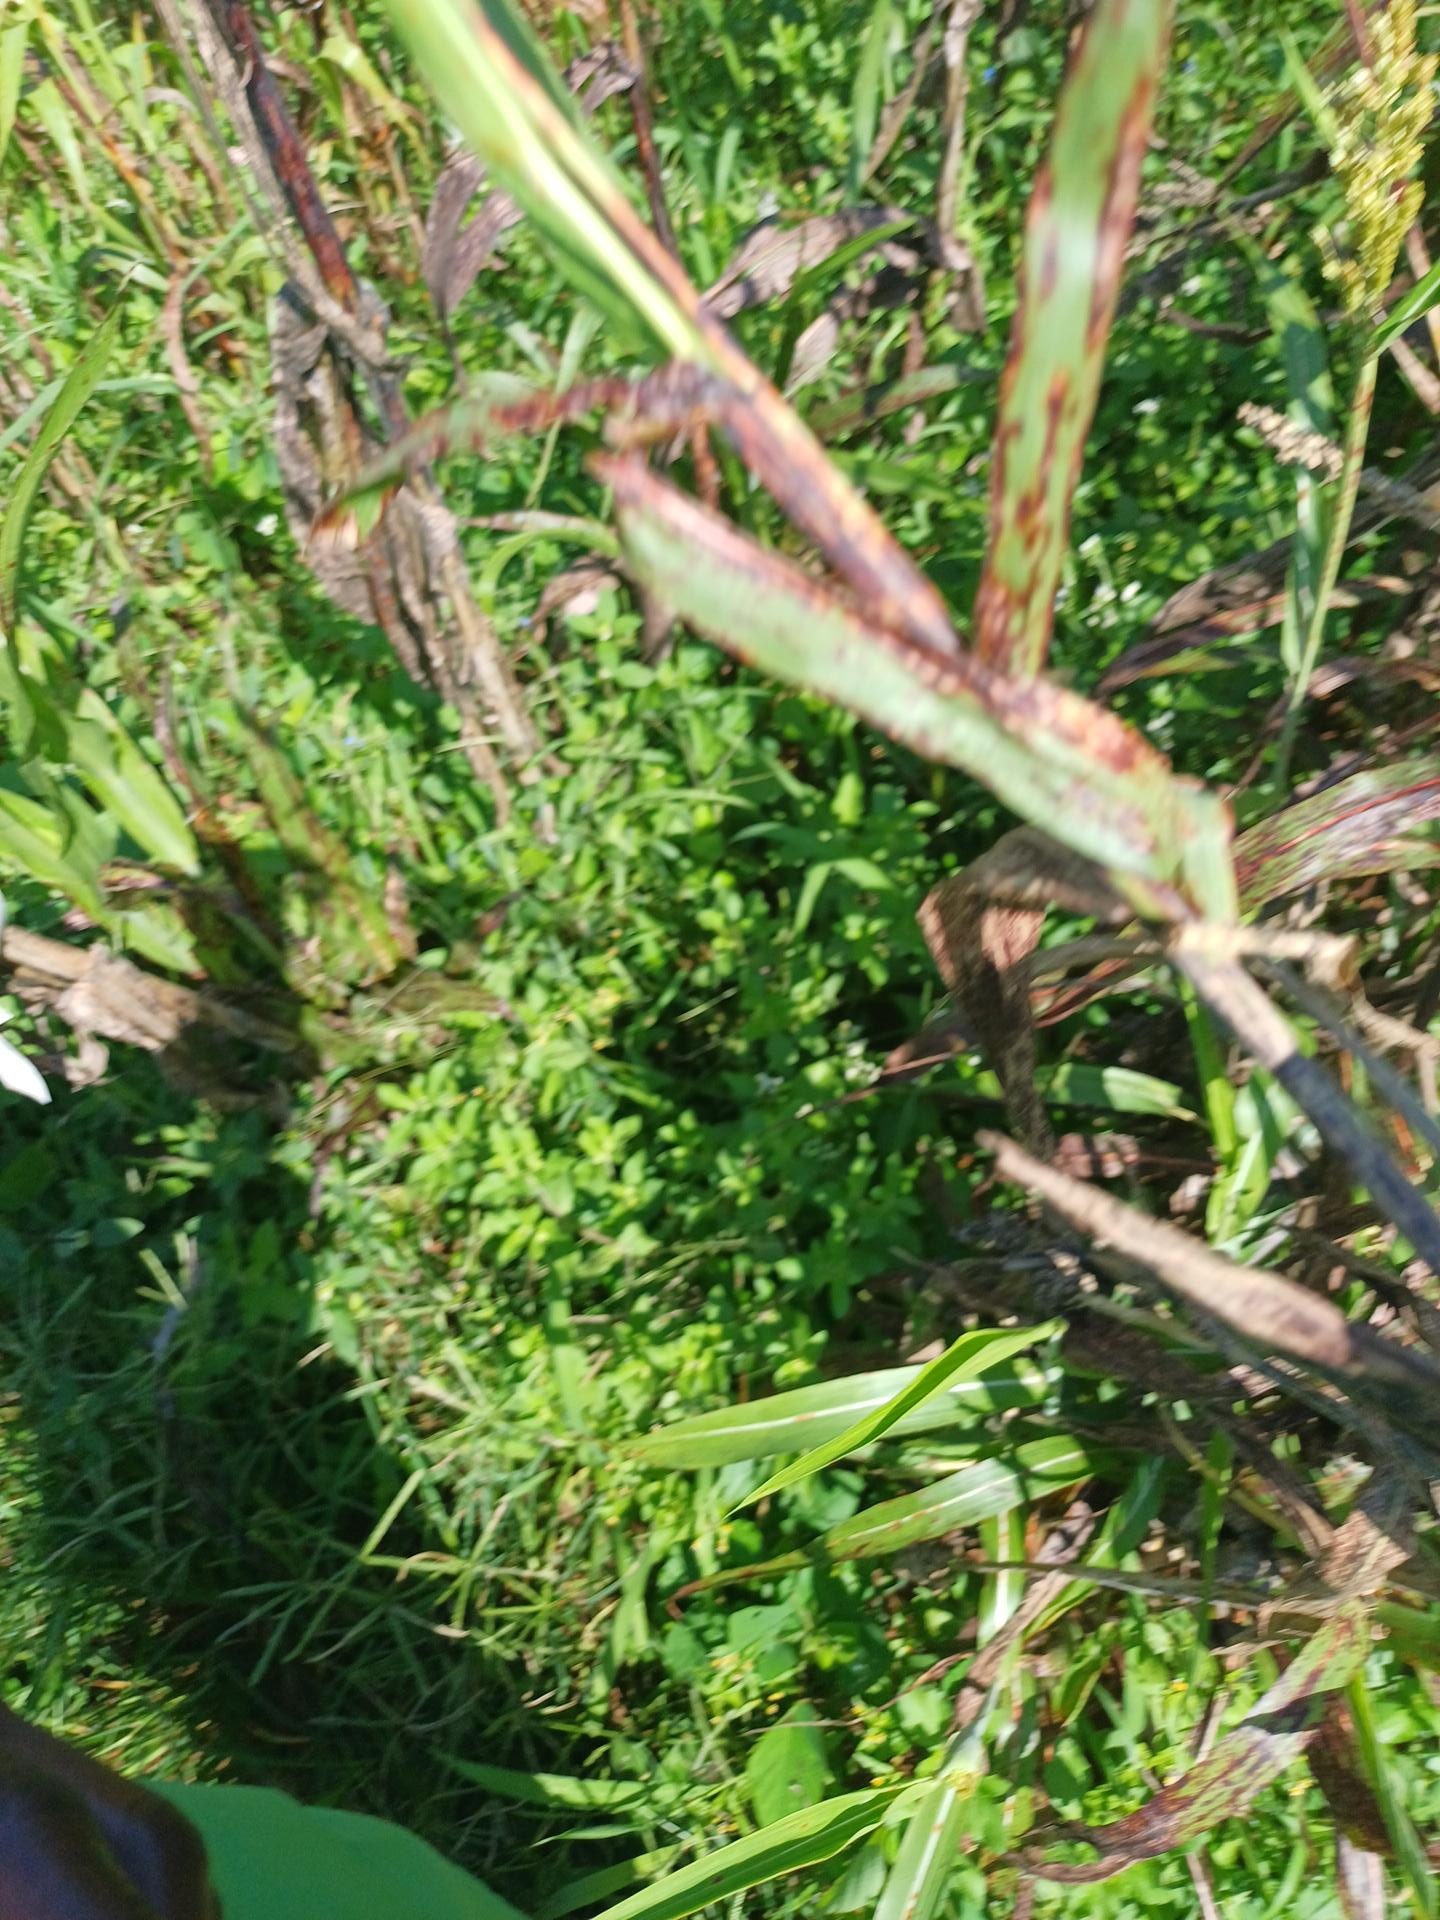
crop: sorghum
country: Kenya
